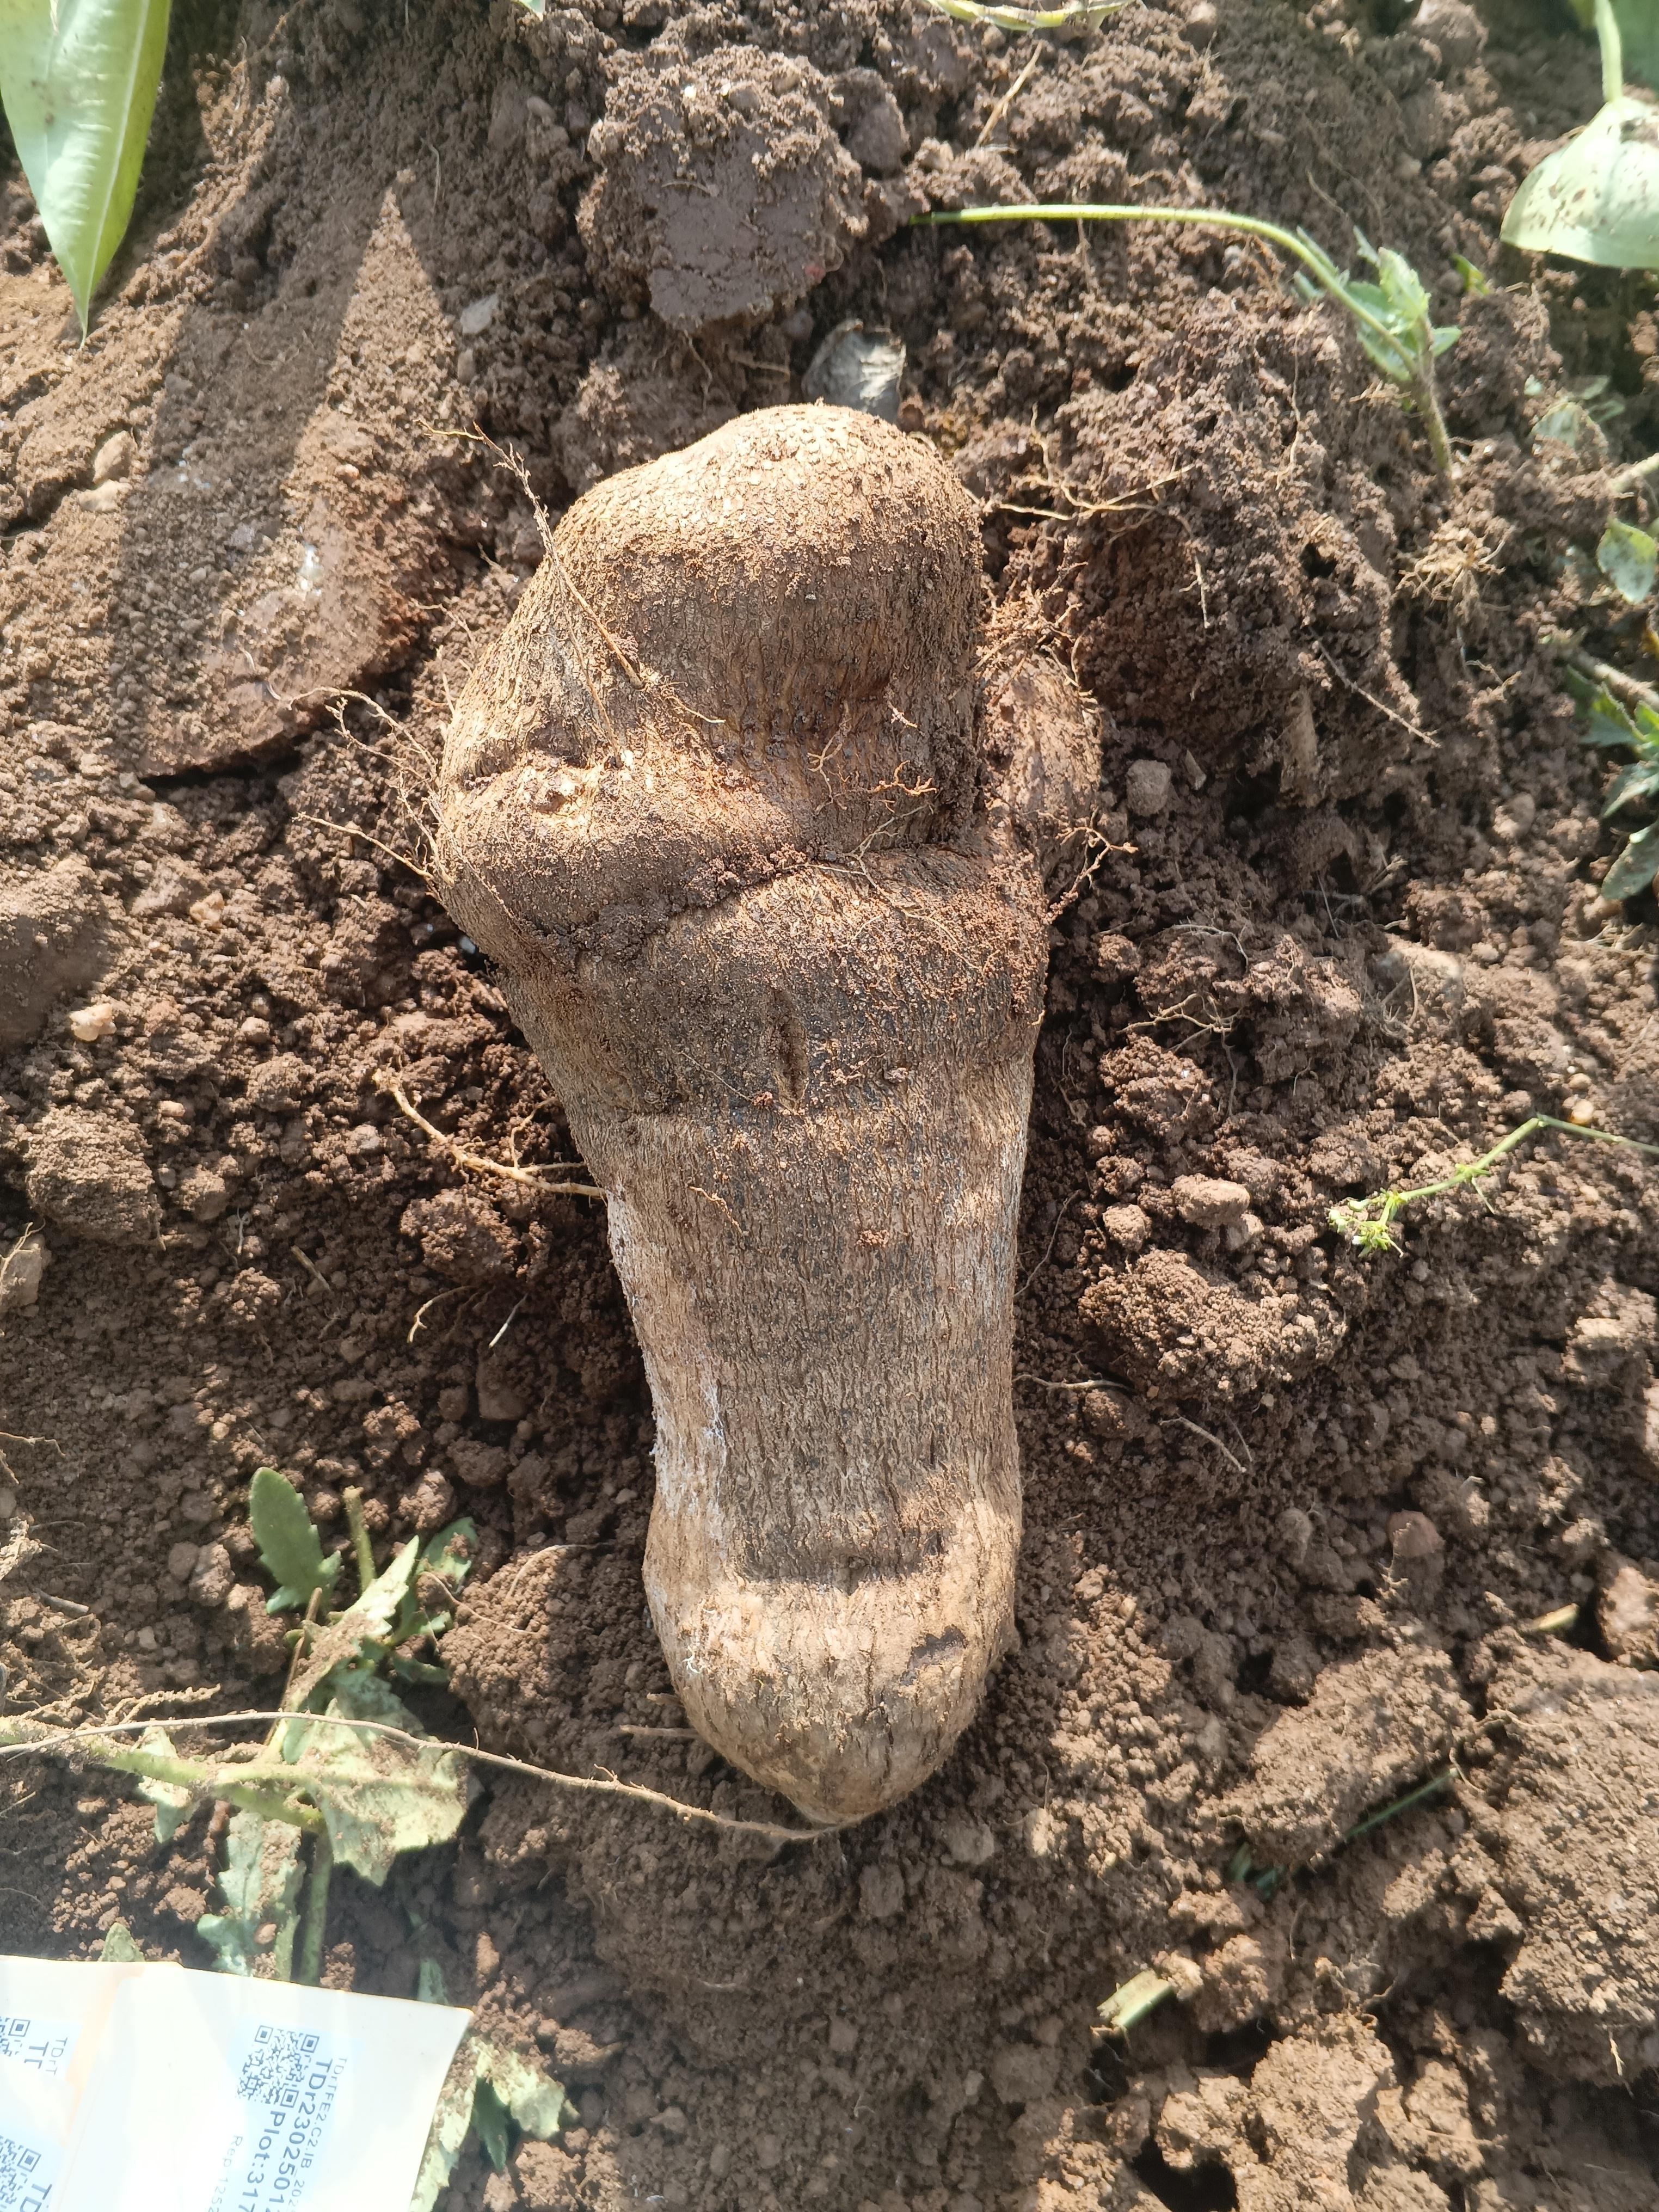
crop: yam
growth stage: harvest
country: Nigeria
